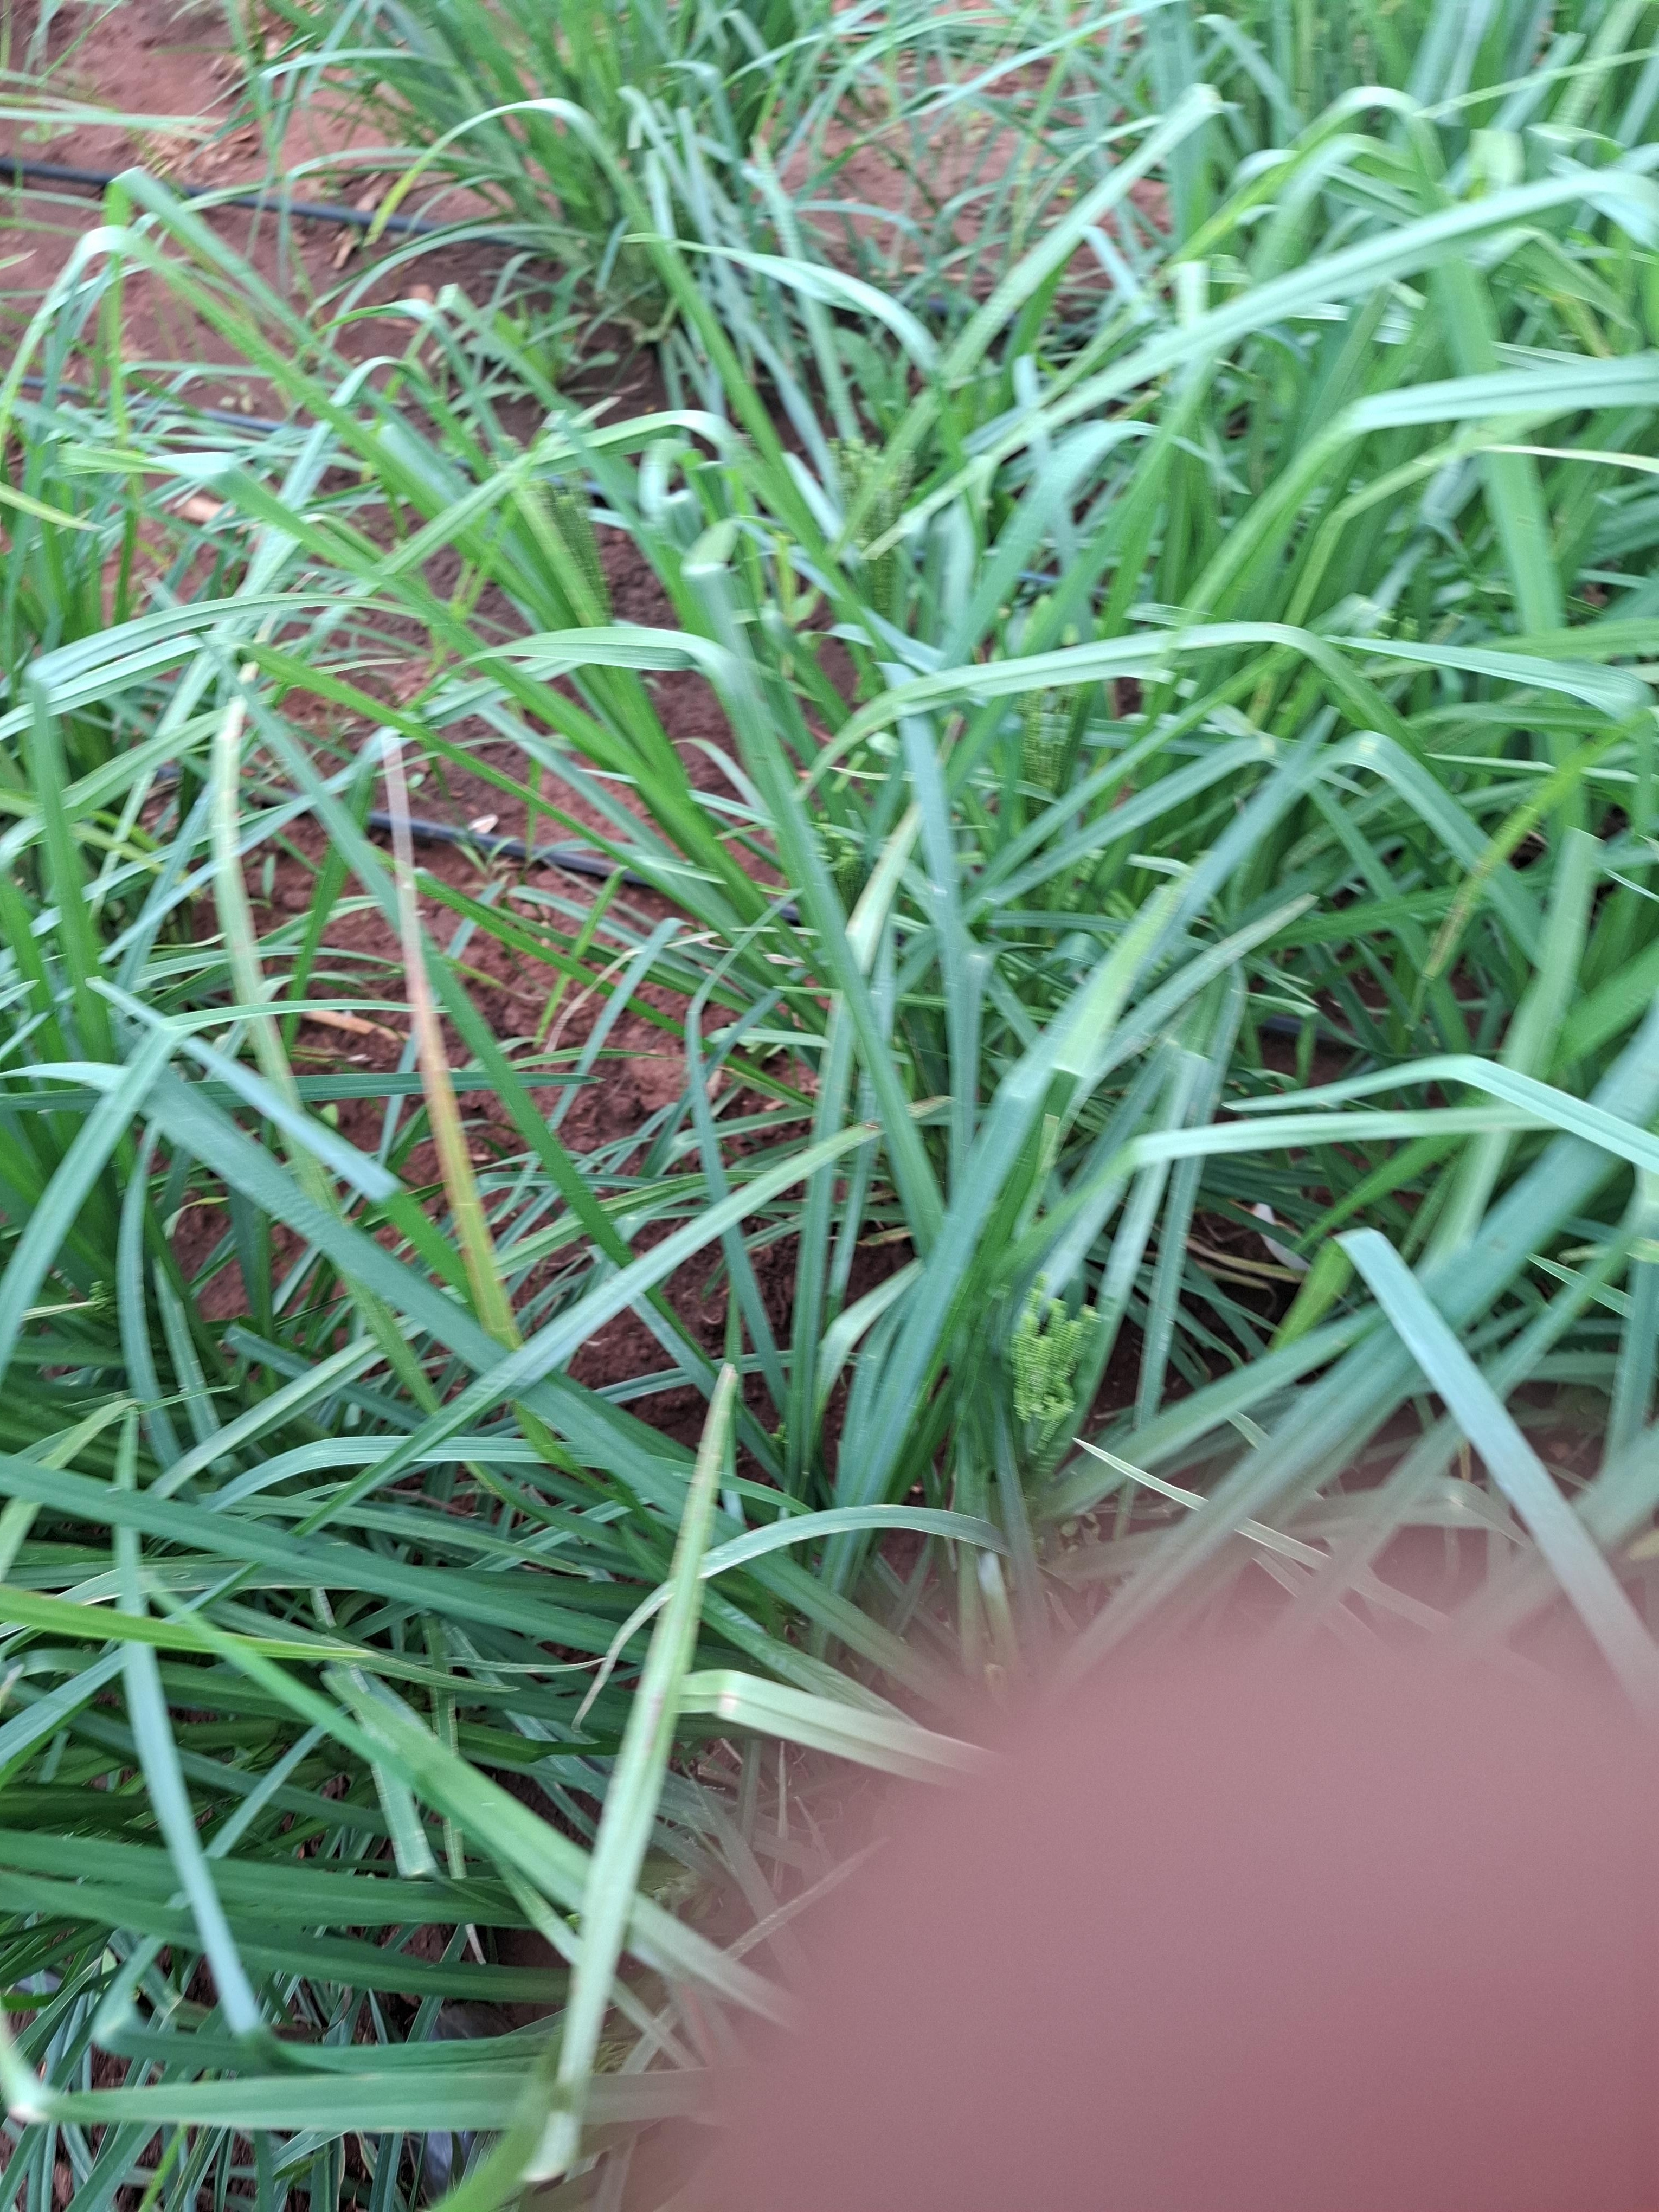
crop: finger millet
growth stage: flowering
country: Kenya
